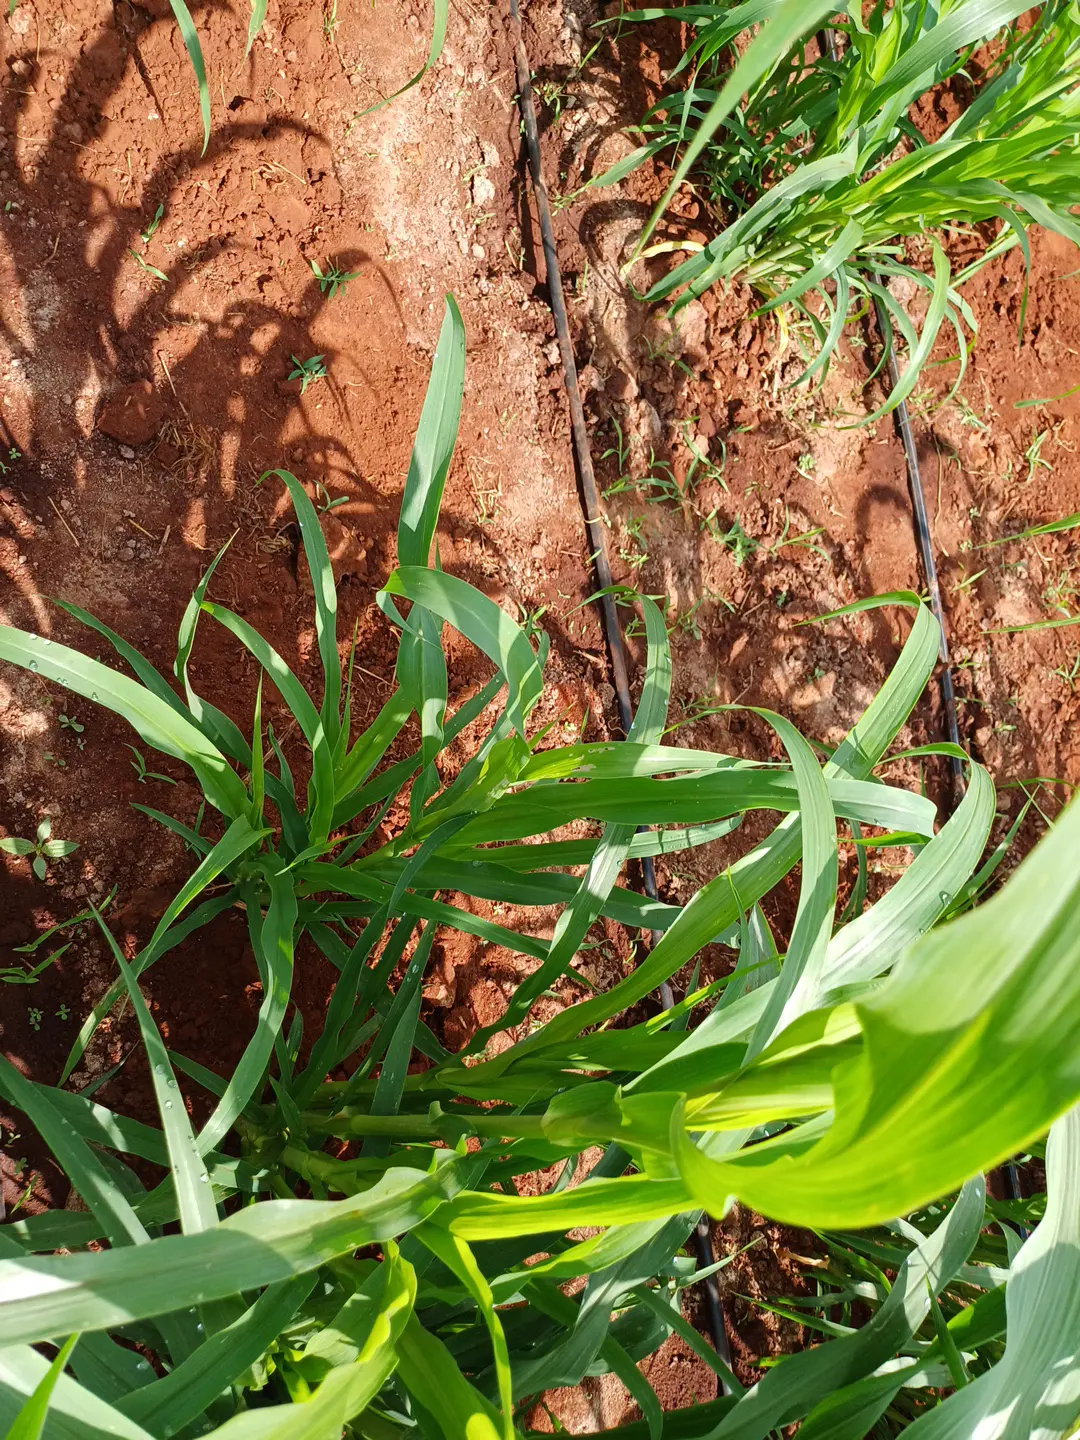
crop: pearl millet
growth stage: flowering
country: Kenya
